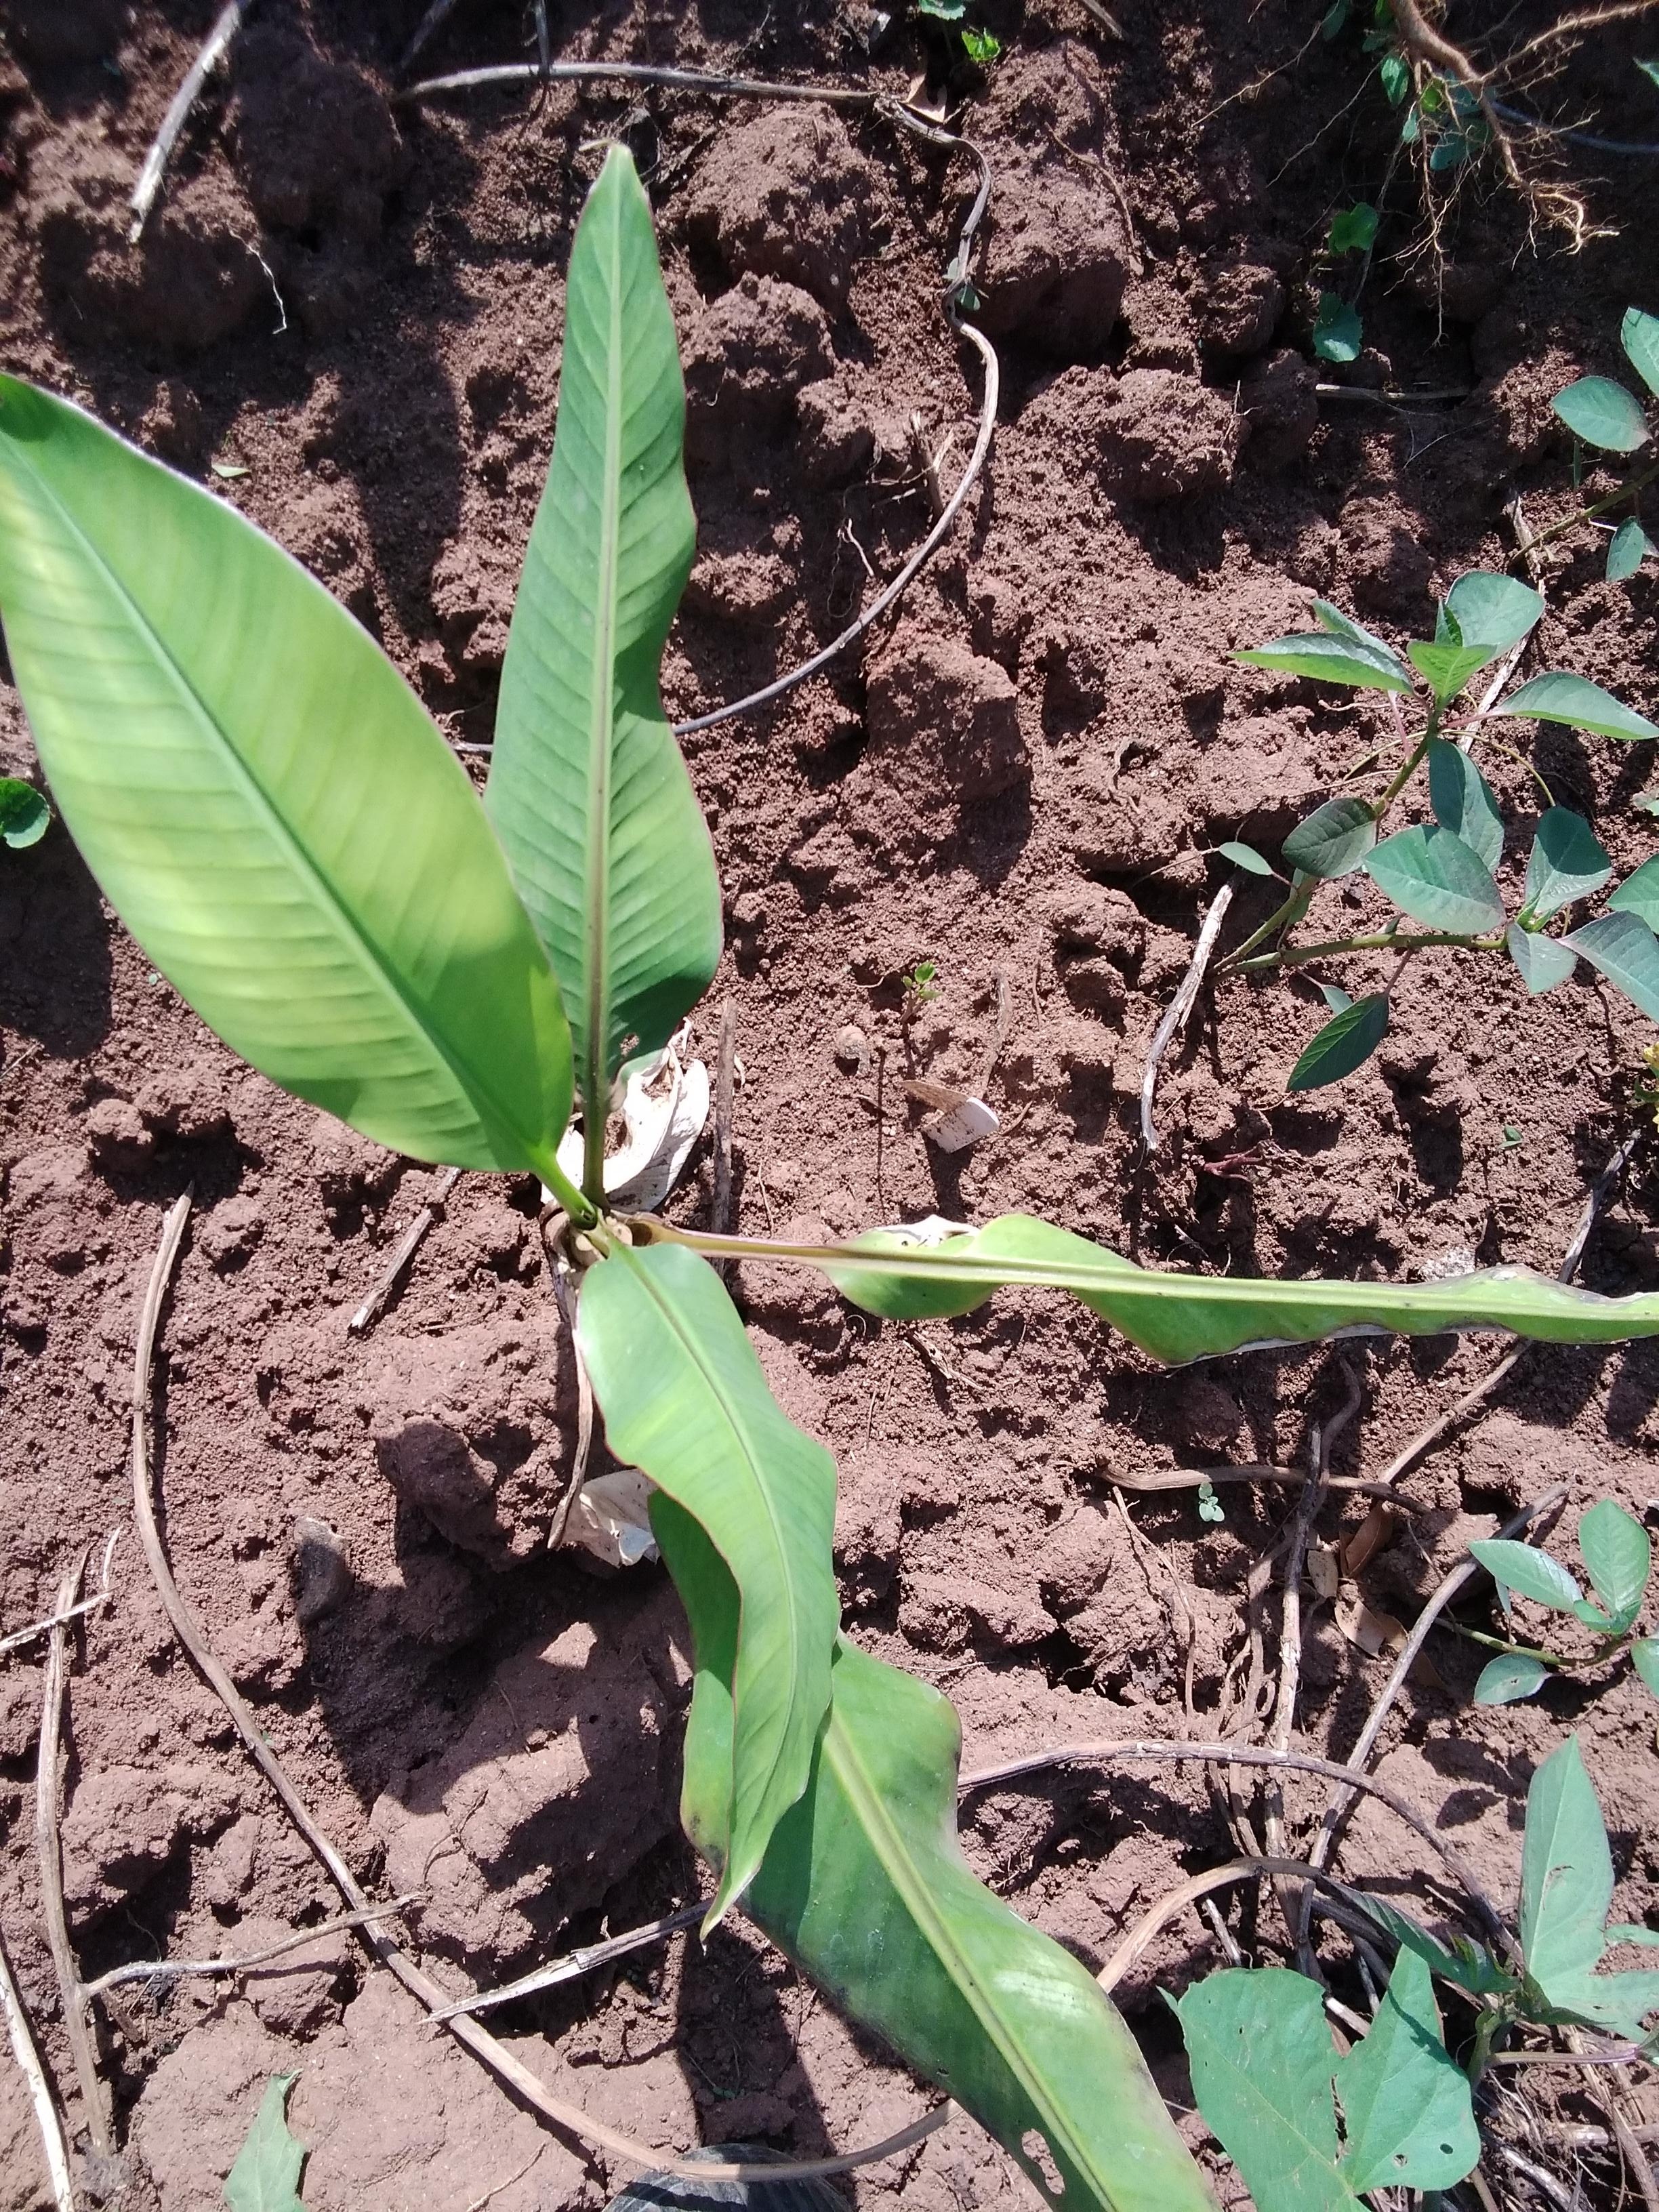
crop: banana
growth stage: vegetative
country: Tanzania
